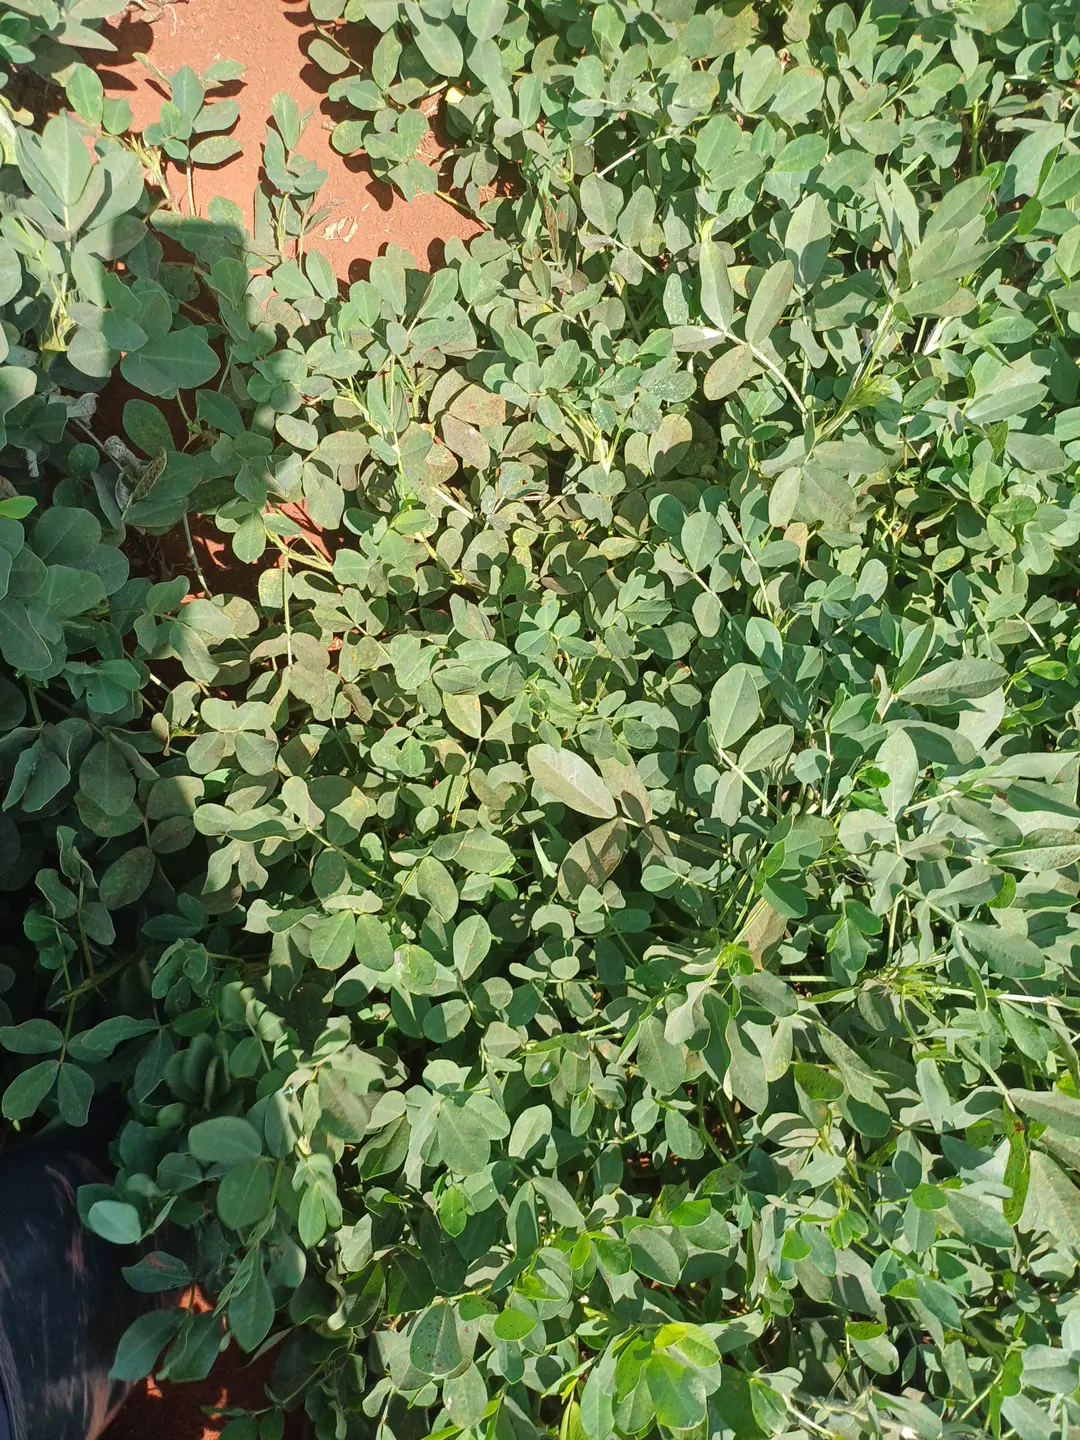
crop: groundnut
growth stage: pegging
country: Kenya
